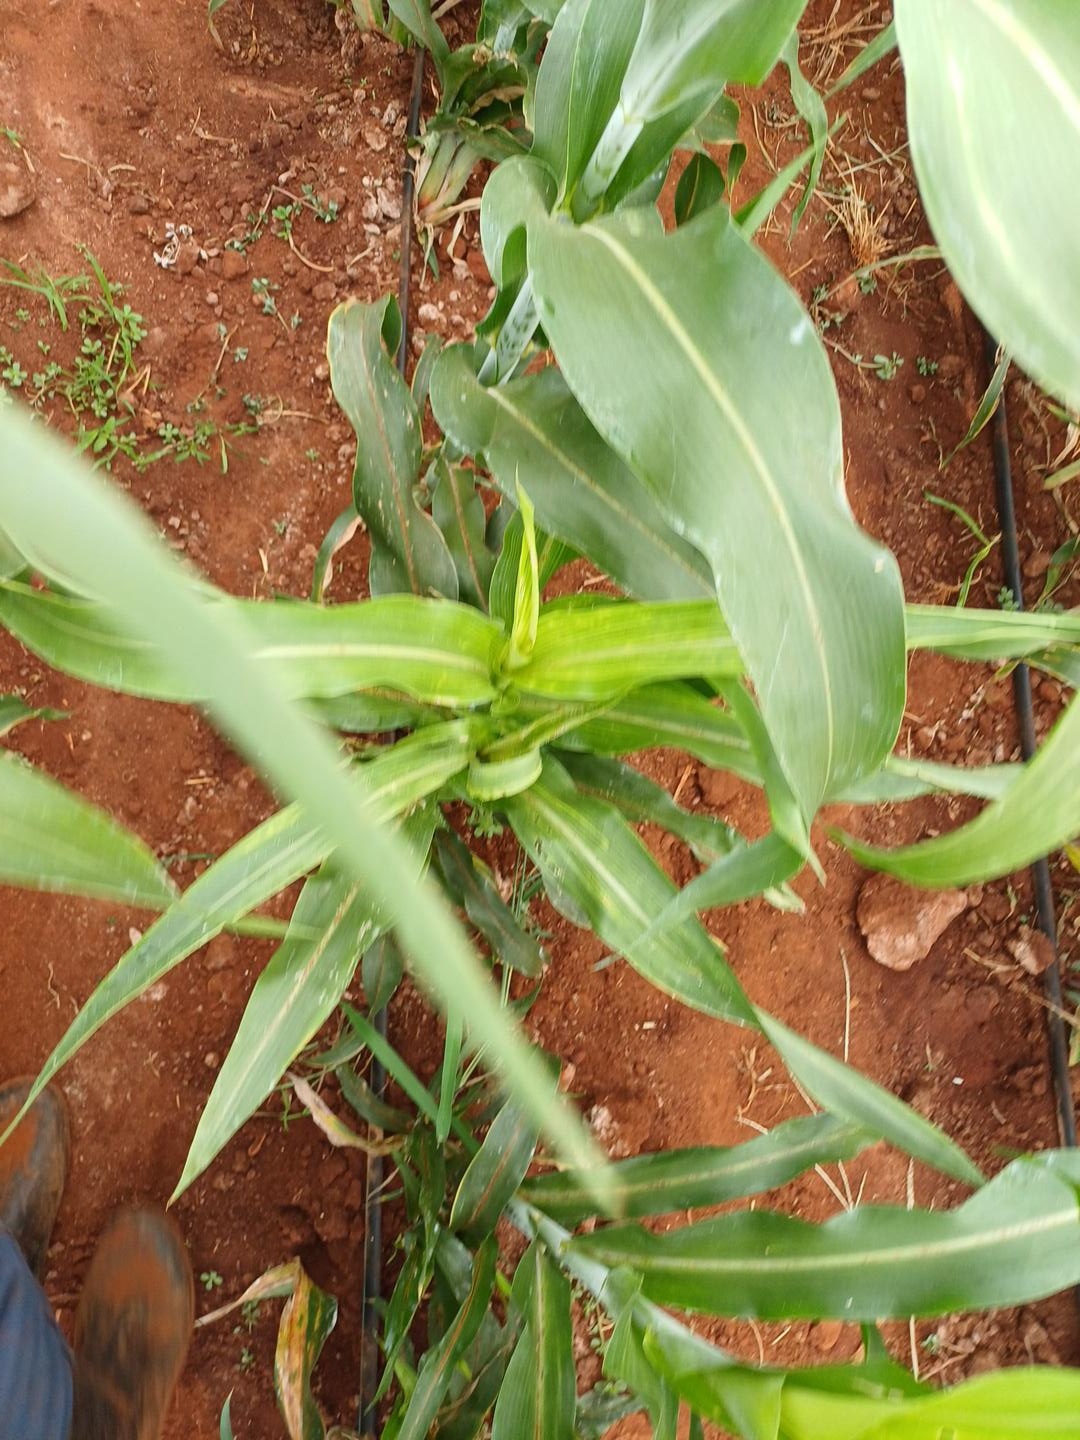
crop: sorghum
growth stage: heading tuber
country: Kenya
